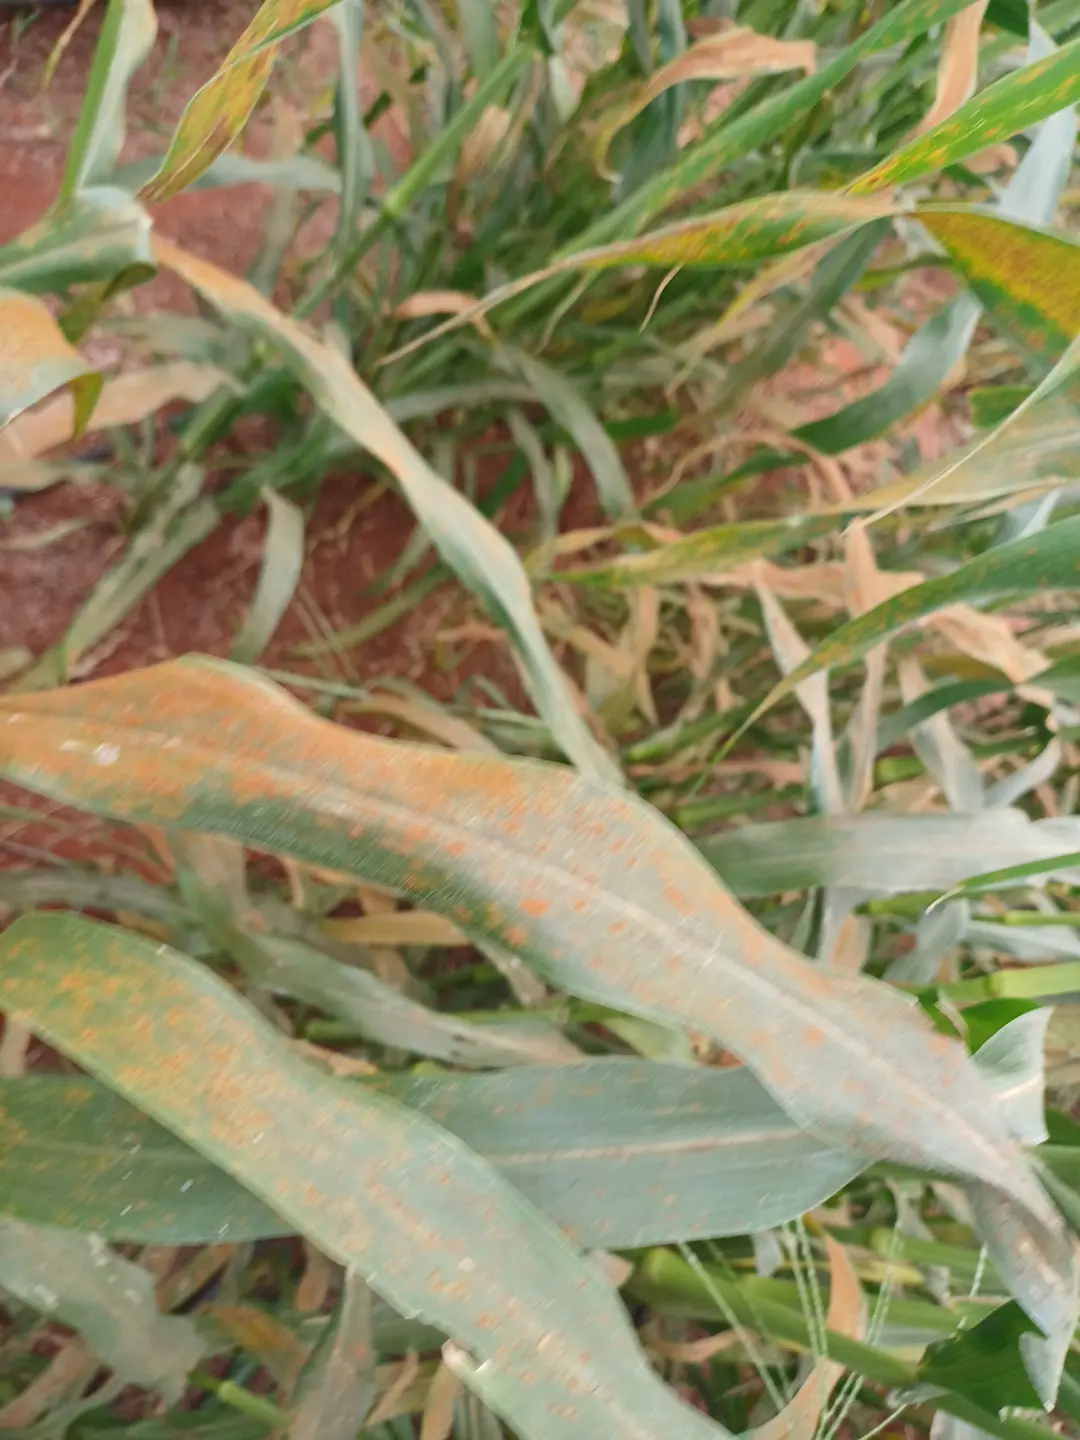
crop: pearl millet
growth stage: filling grain
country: Kenya
